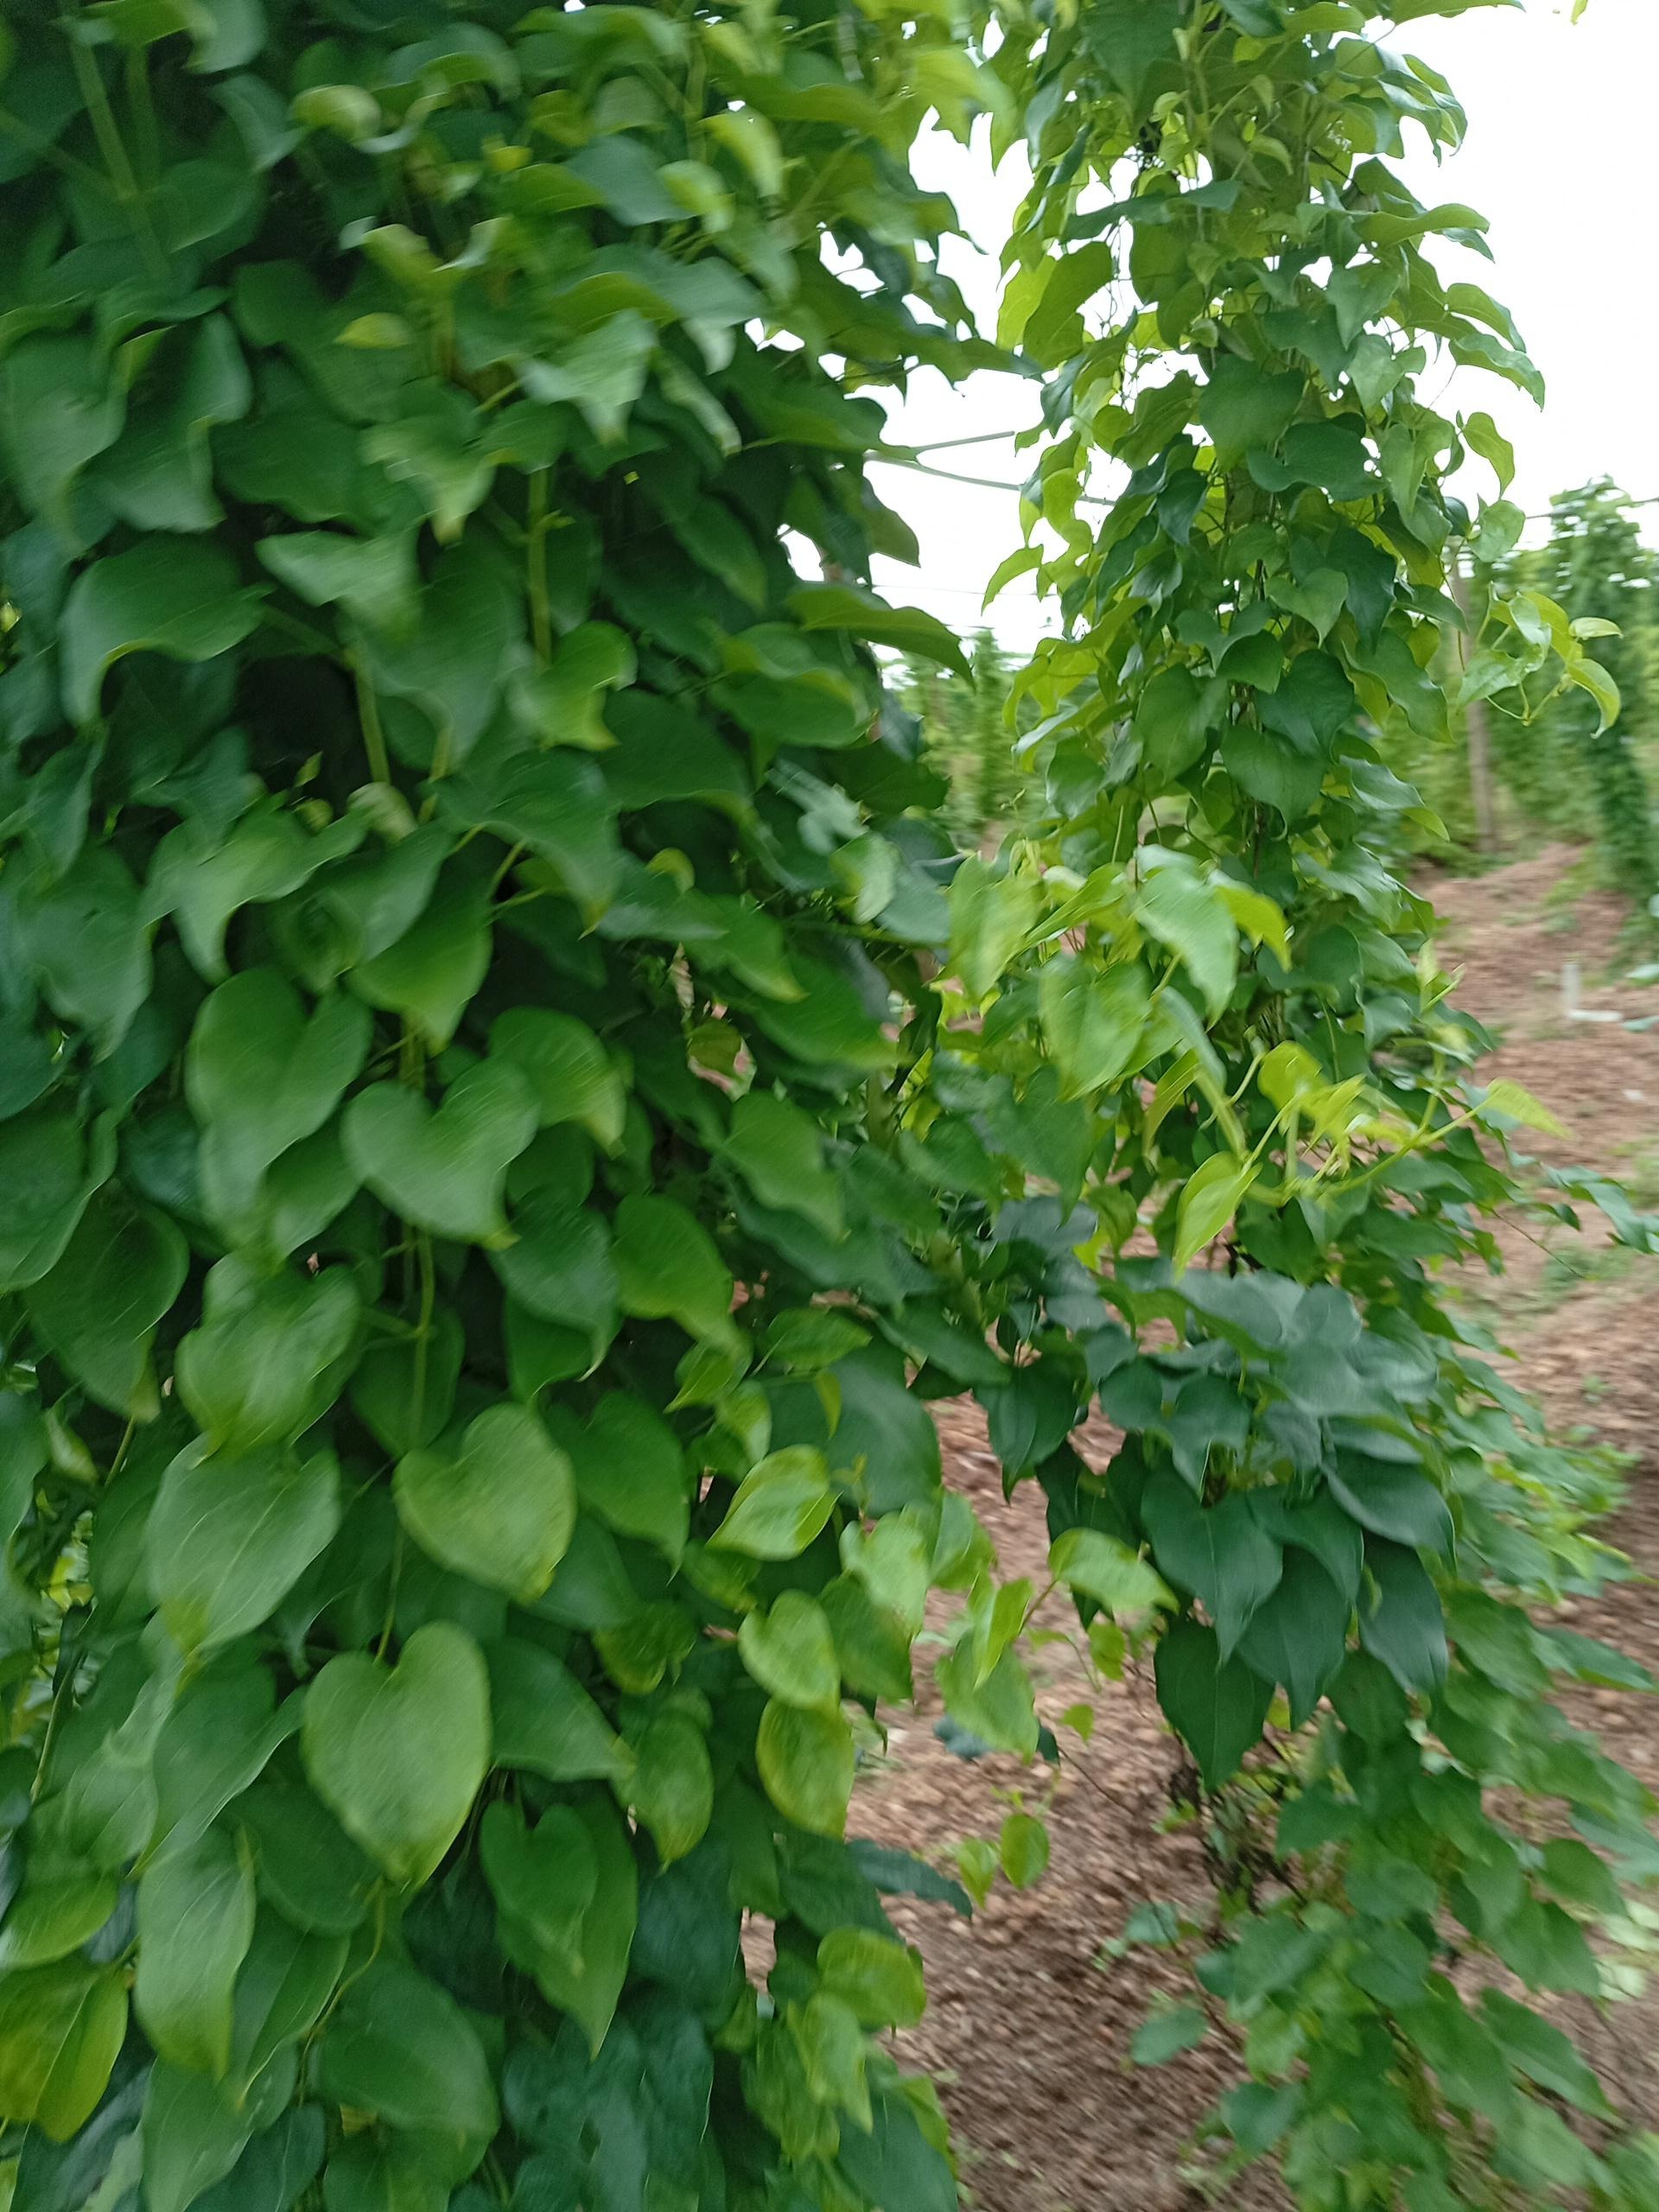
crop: yam
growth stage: vegetative
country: Nigeria
